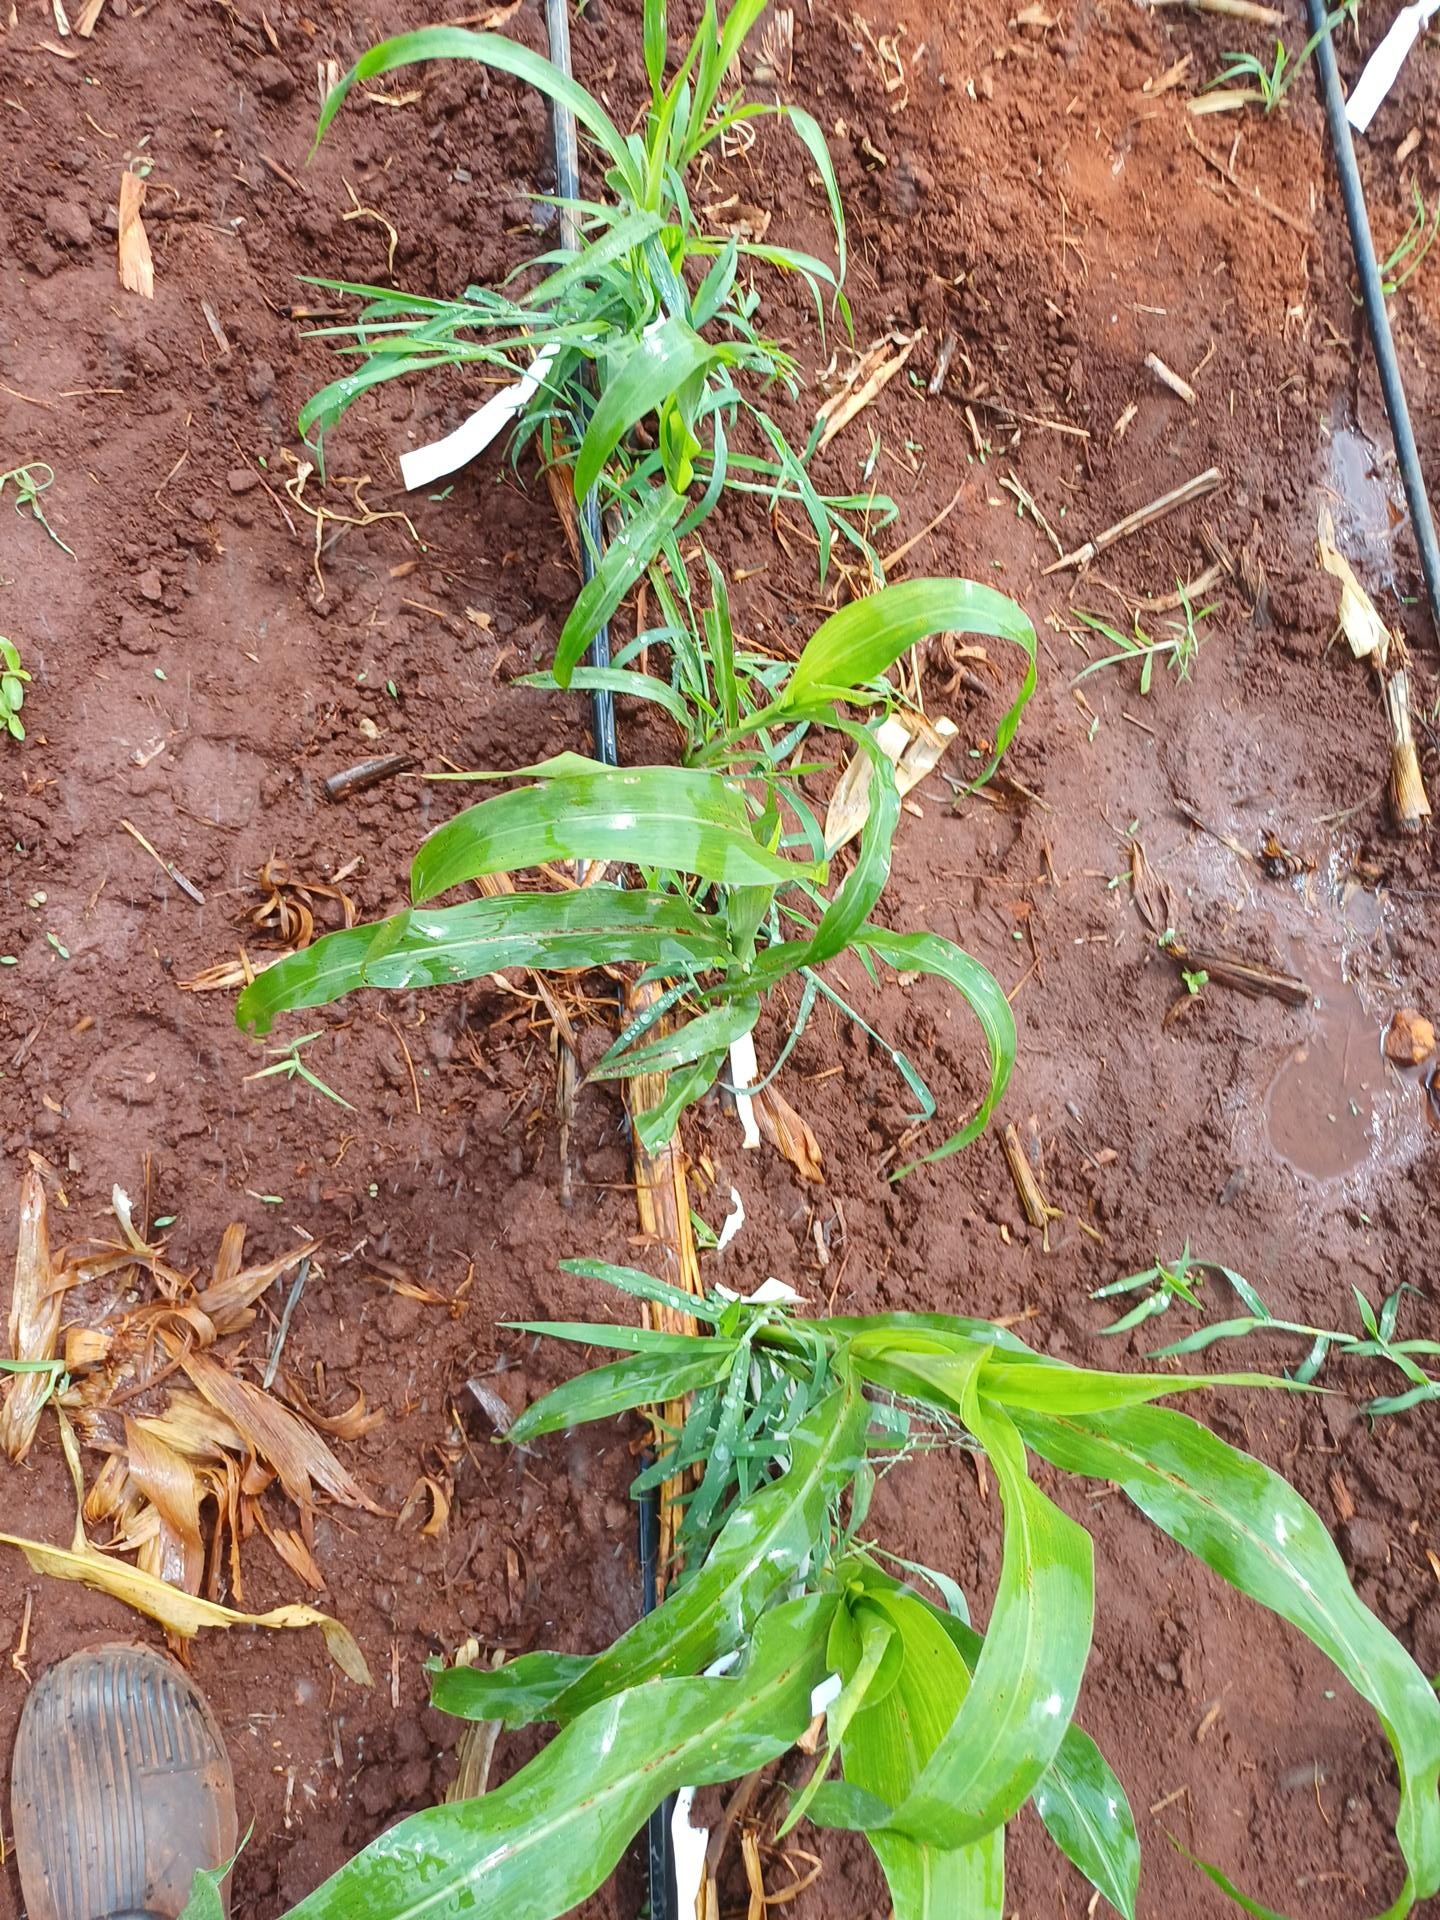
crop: sorghum
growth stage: vegetative
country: Kenya
